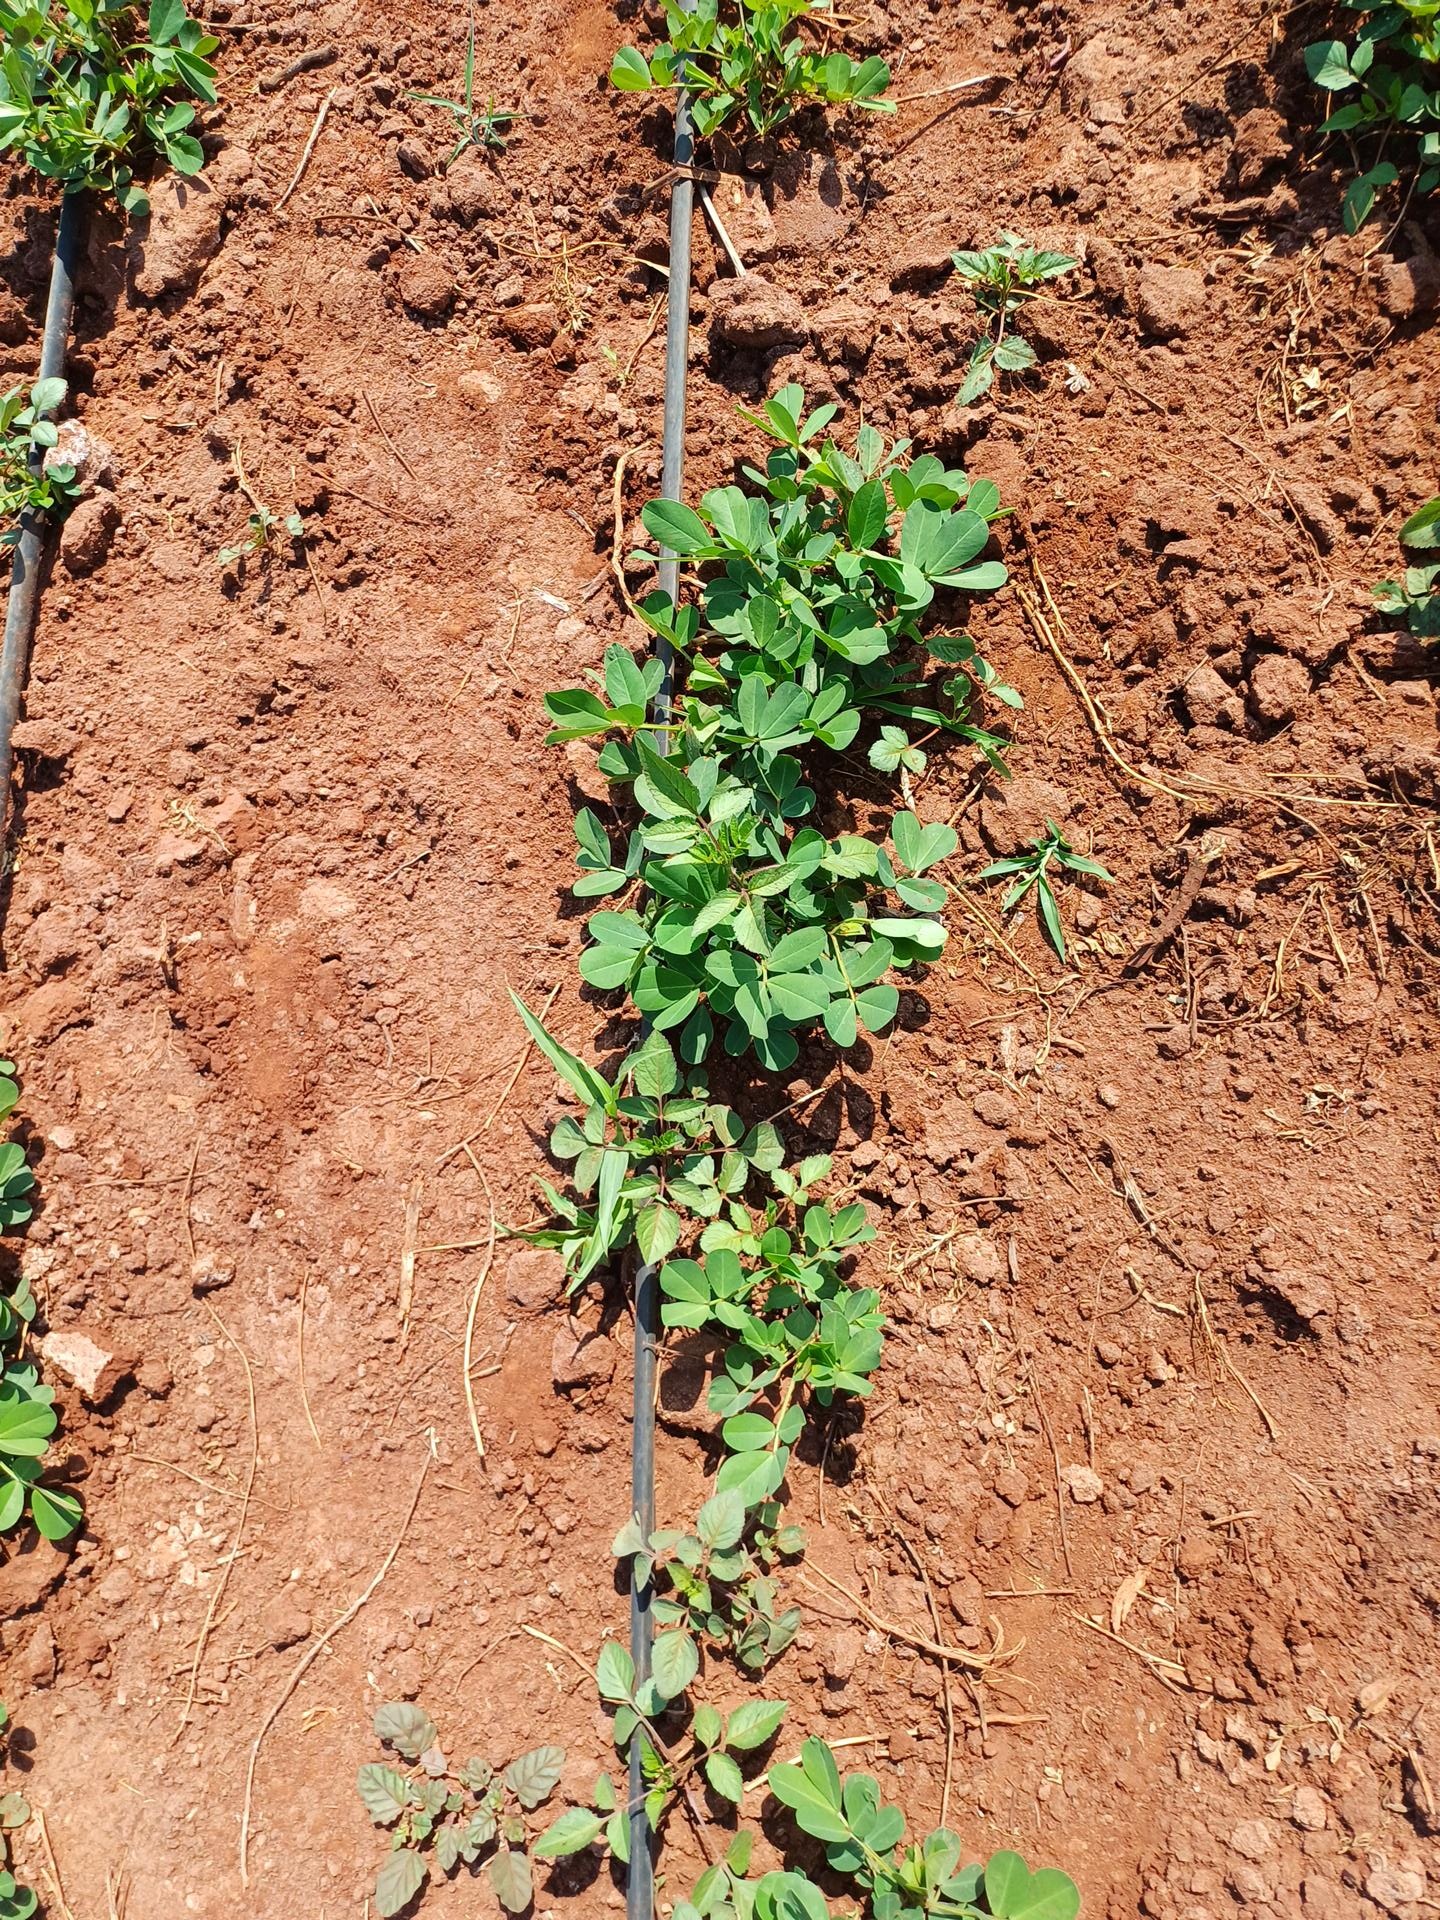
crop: groundnut
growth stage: vegetative
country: Kenya
